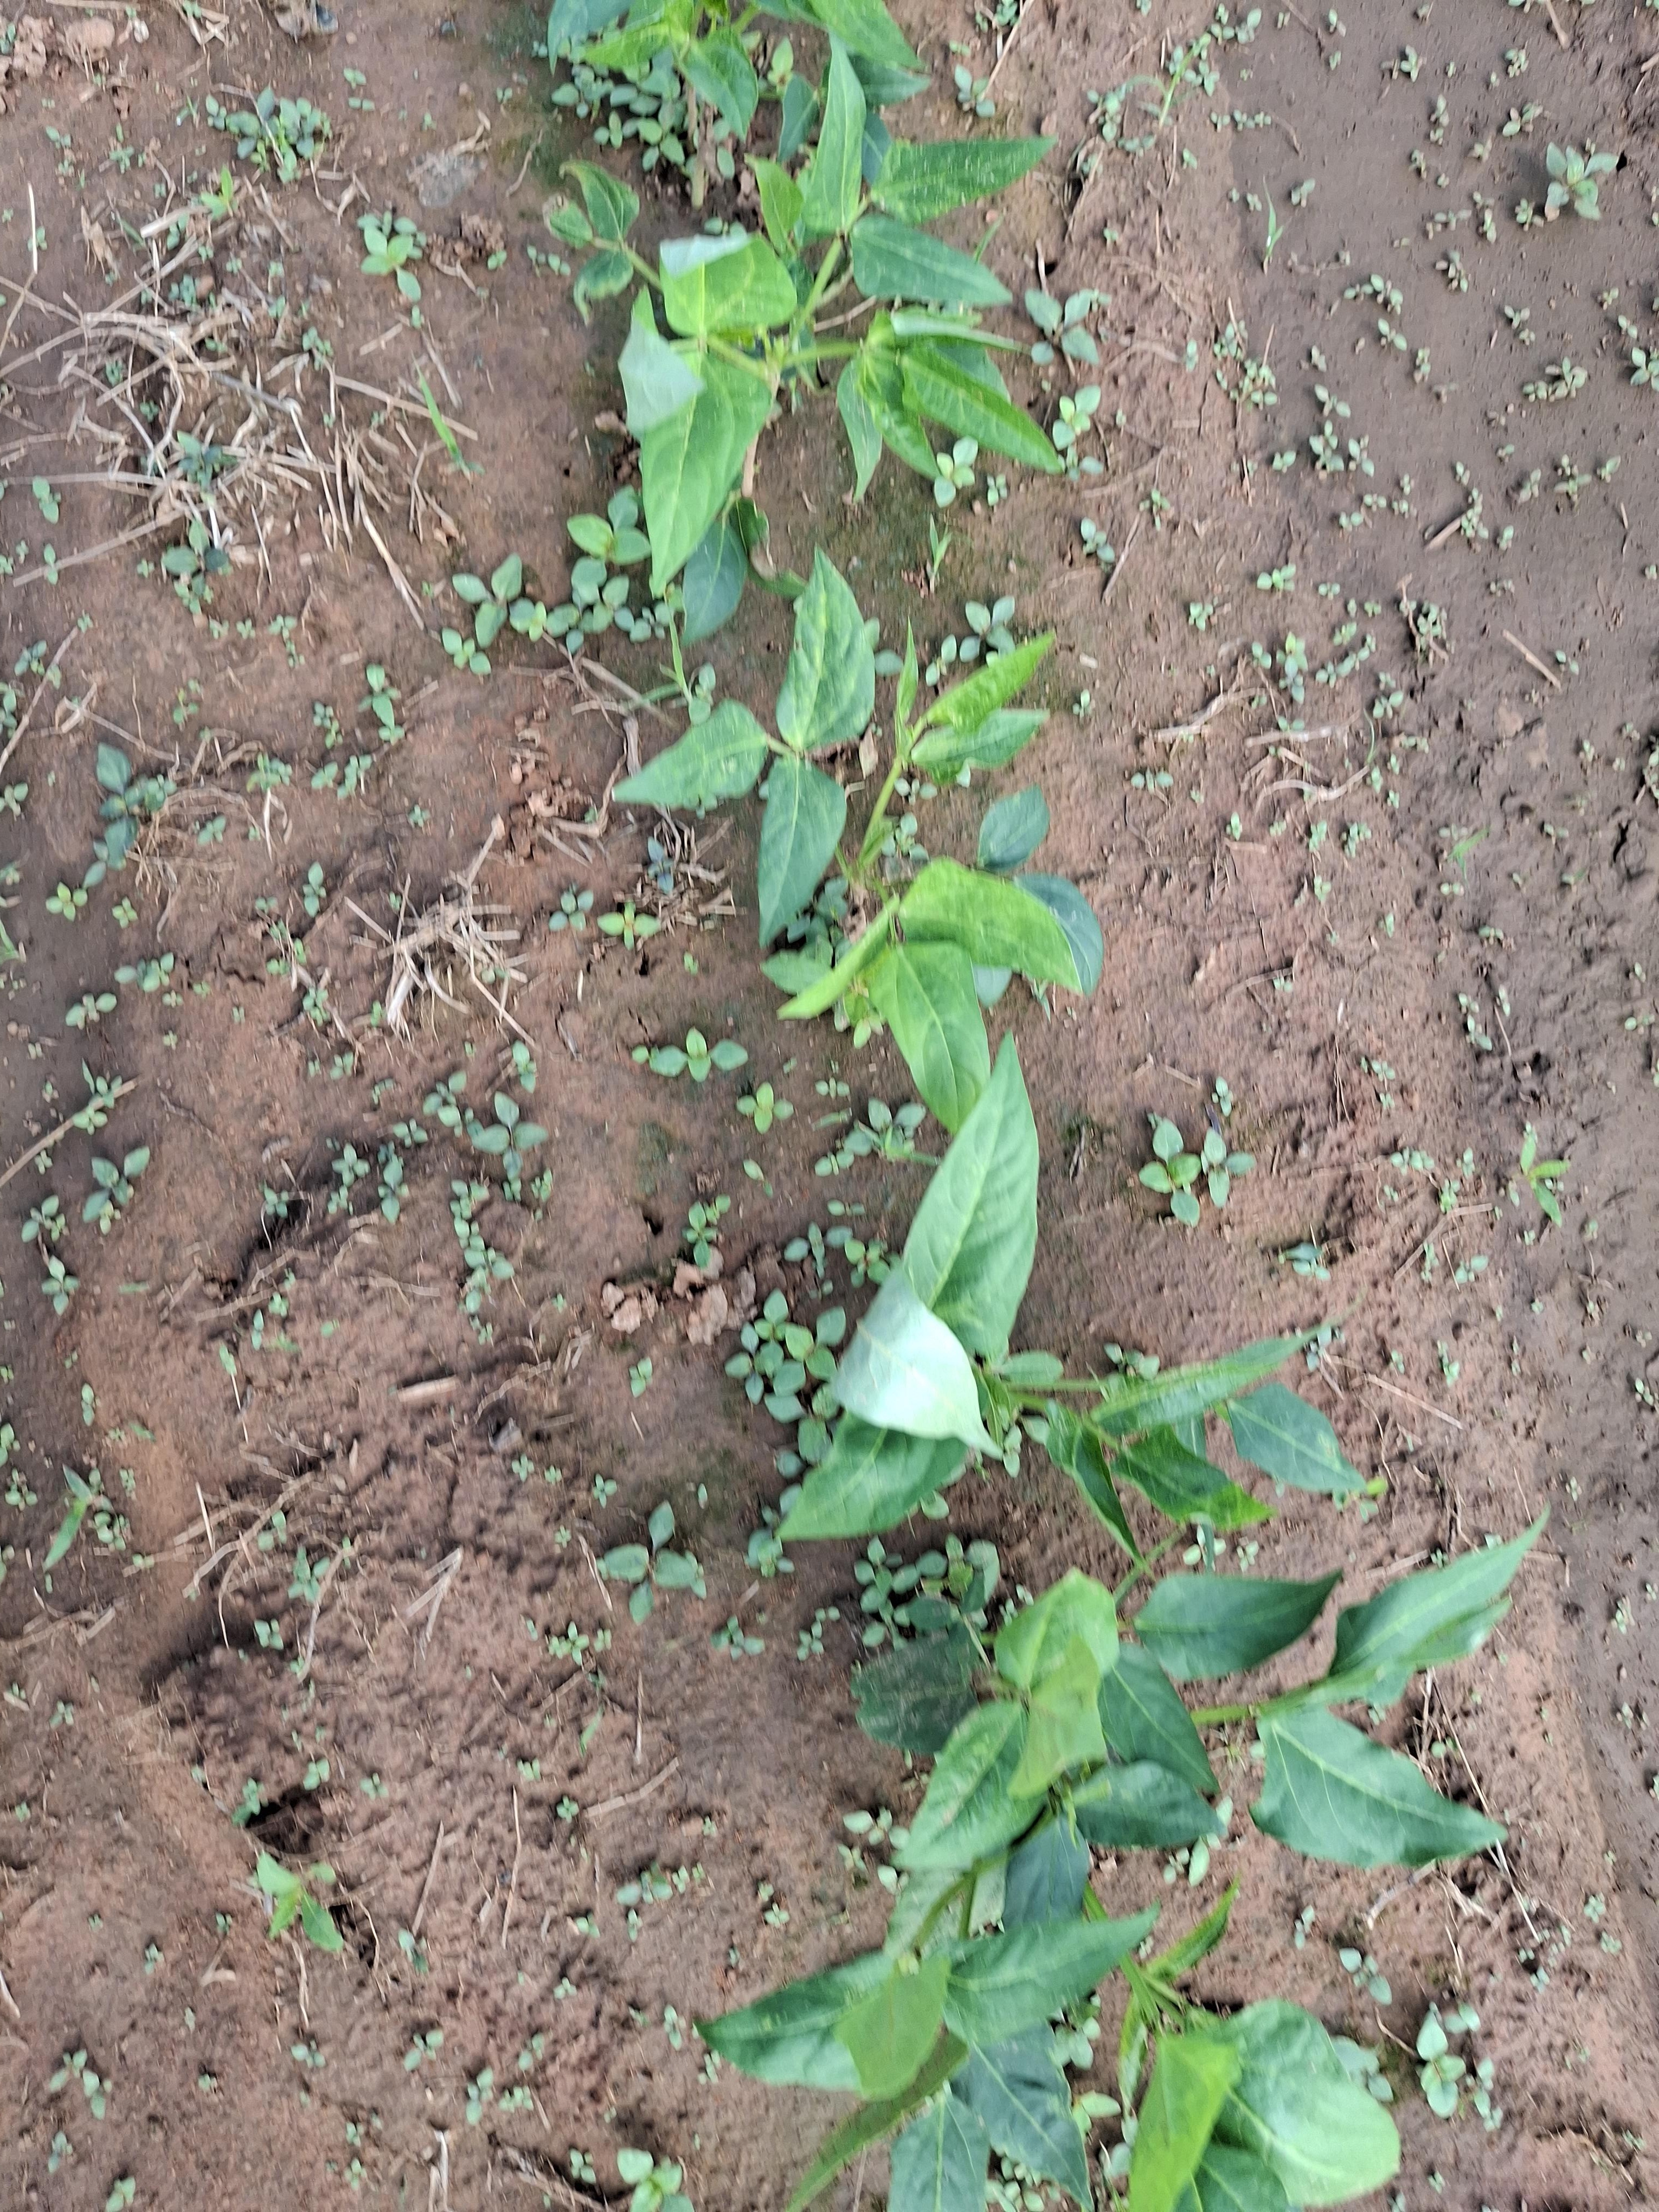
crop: cowpea
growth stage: sprouting emergence
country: Nigeria
